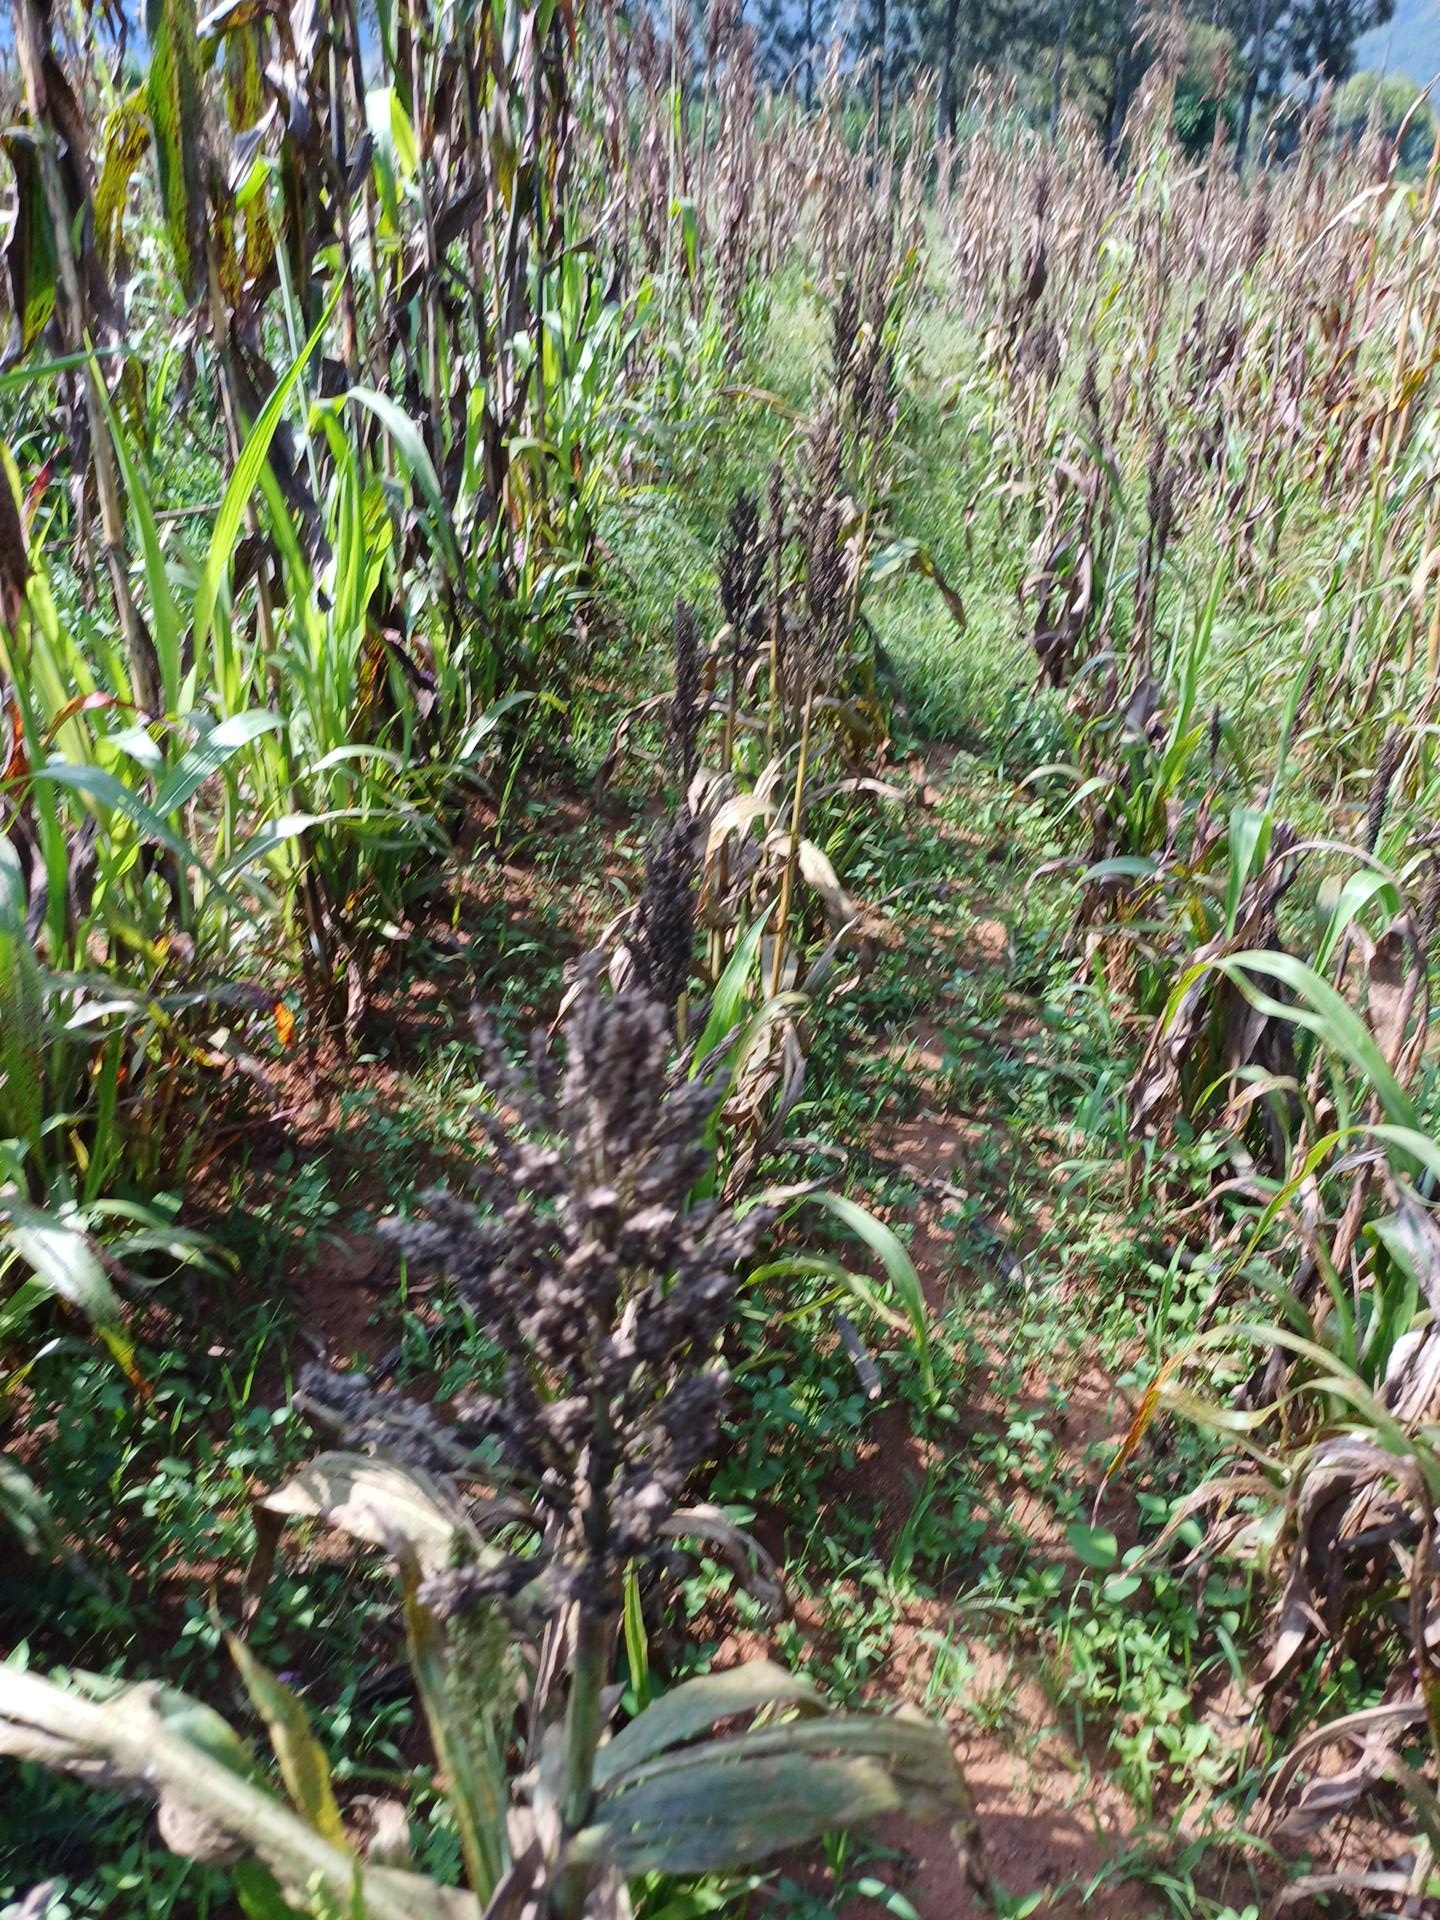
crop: sorghum
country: Kenya
